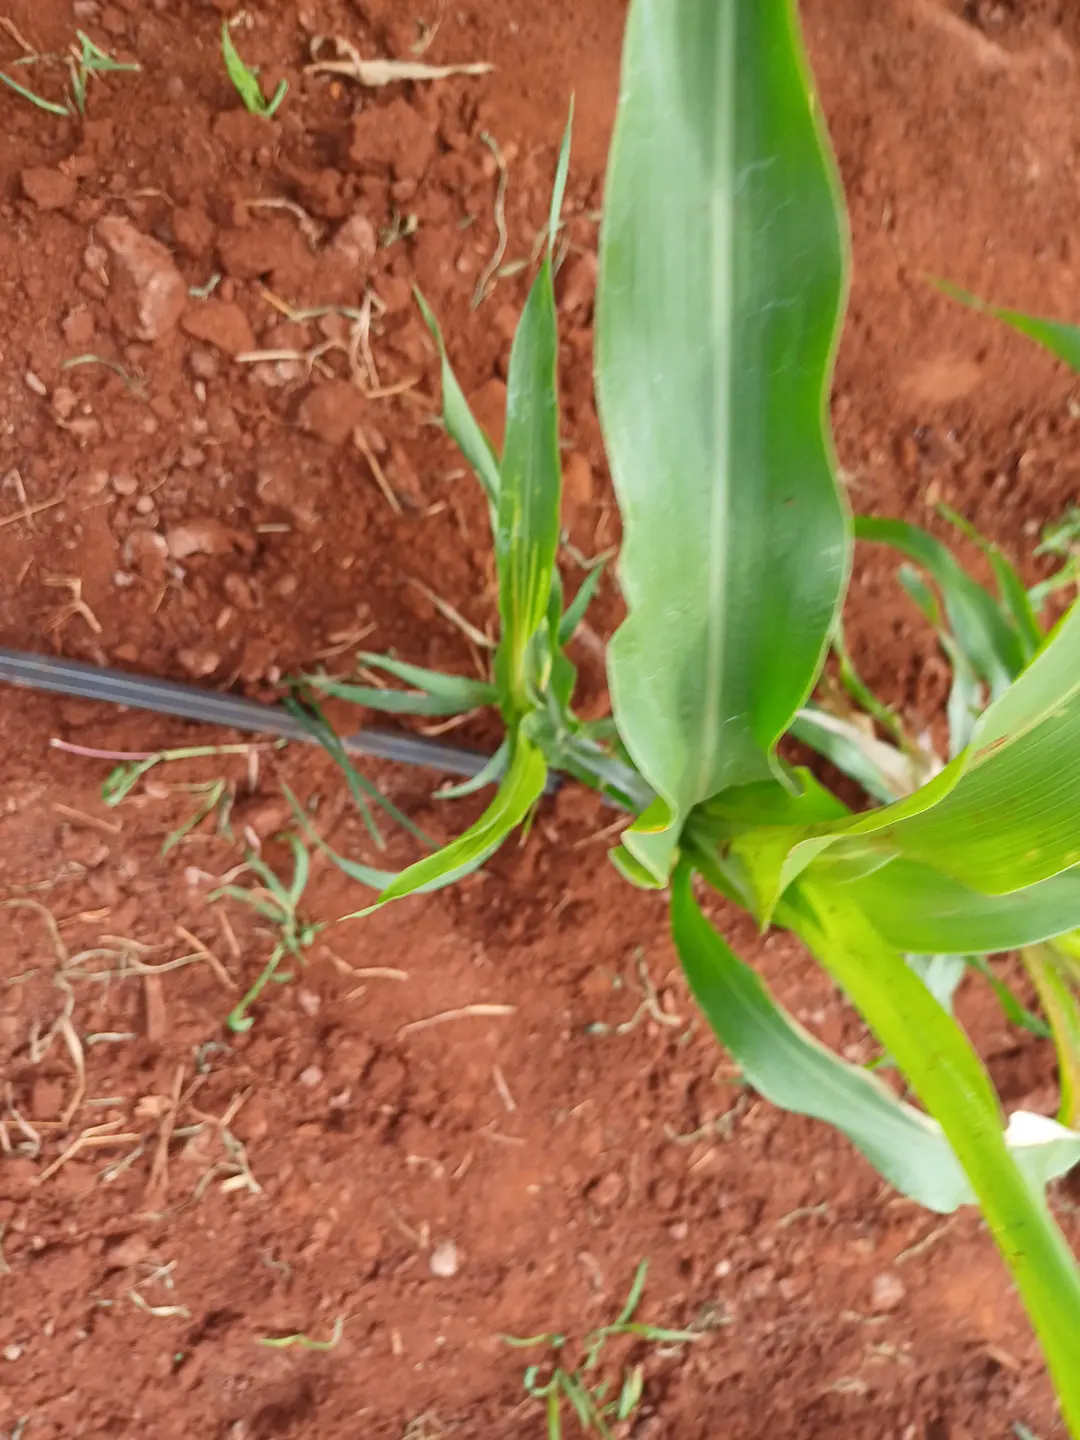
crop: sorghum
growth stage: vegetative
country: Kenya
